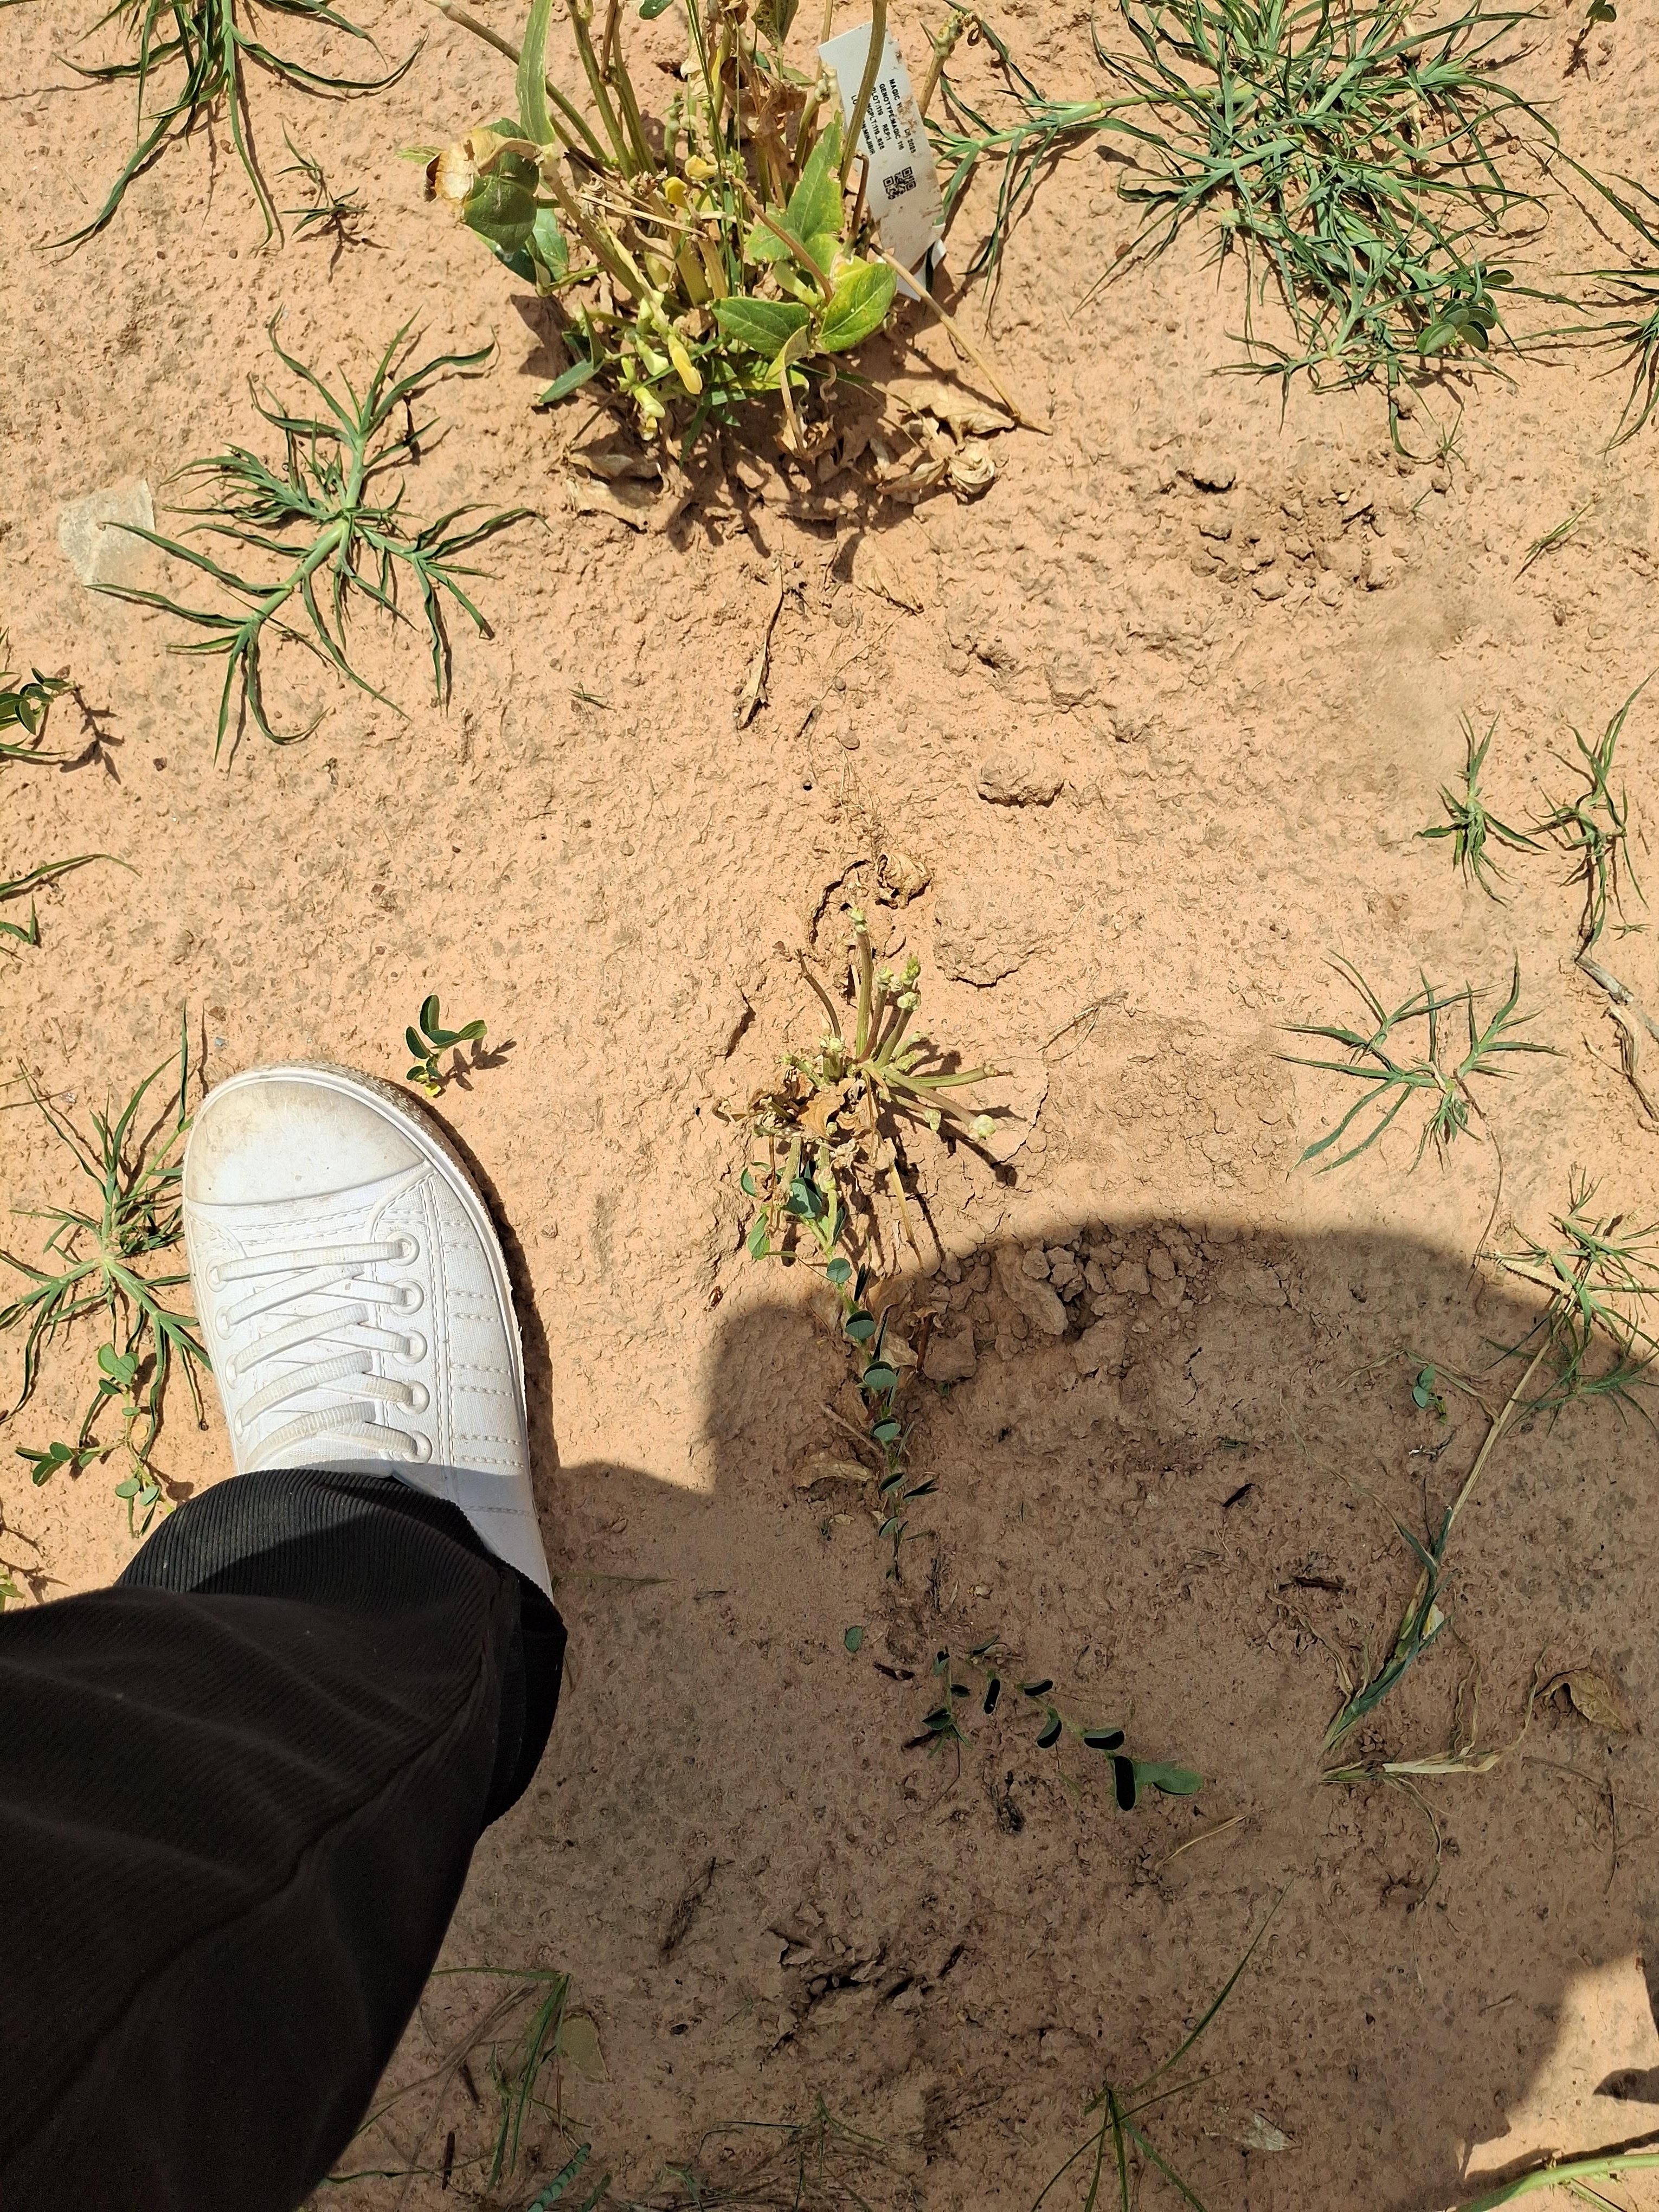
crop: cowpea
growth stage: harvest maturity
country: Nigeria
